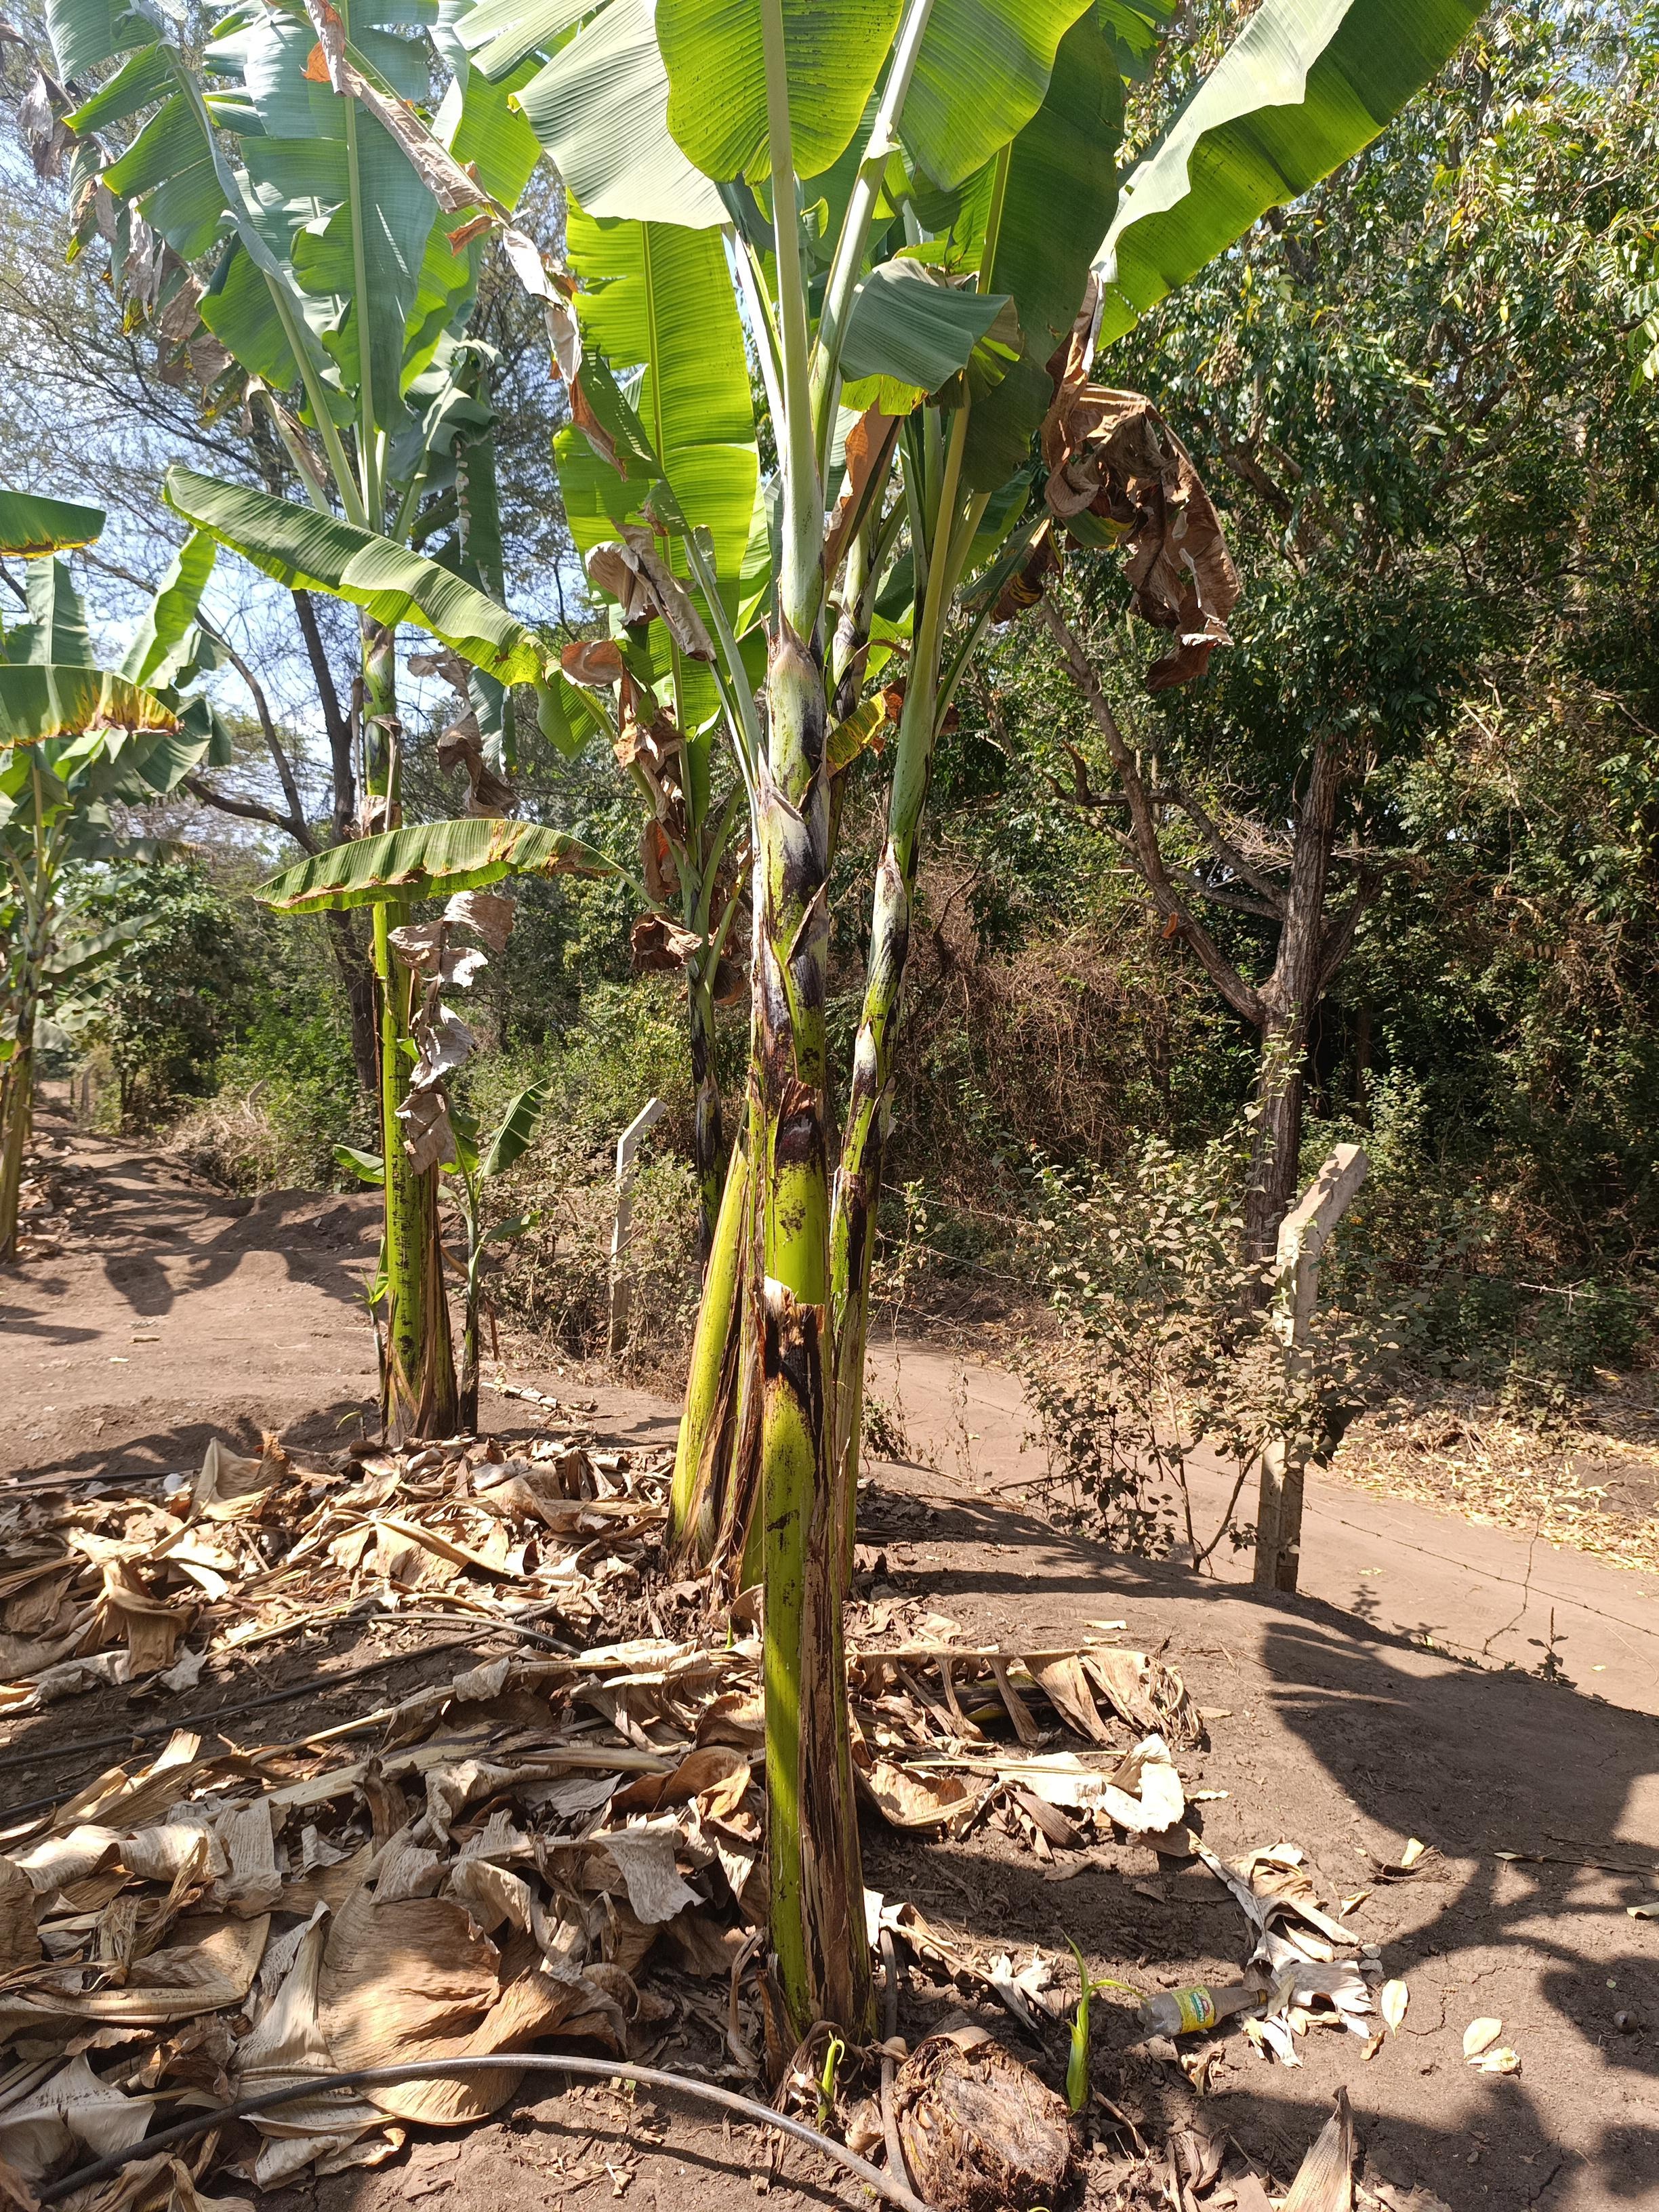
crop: banana
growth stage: vegetative
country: Tanzania
